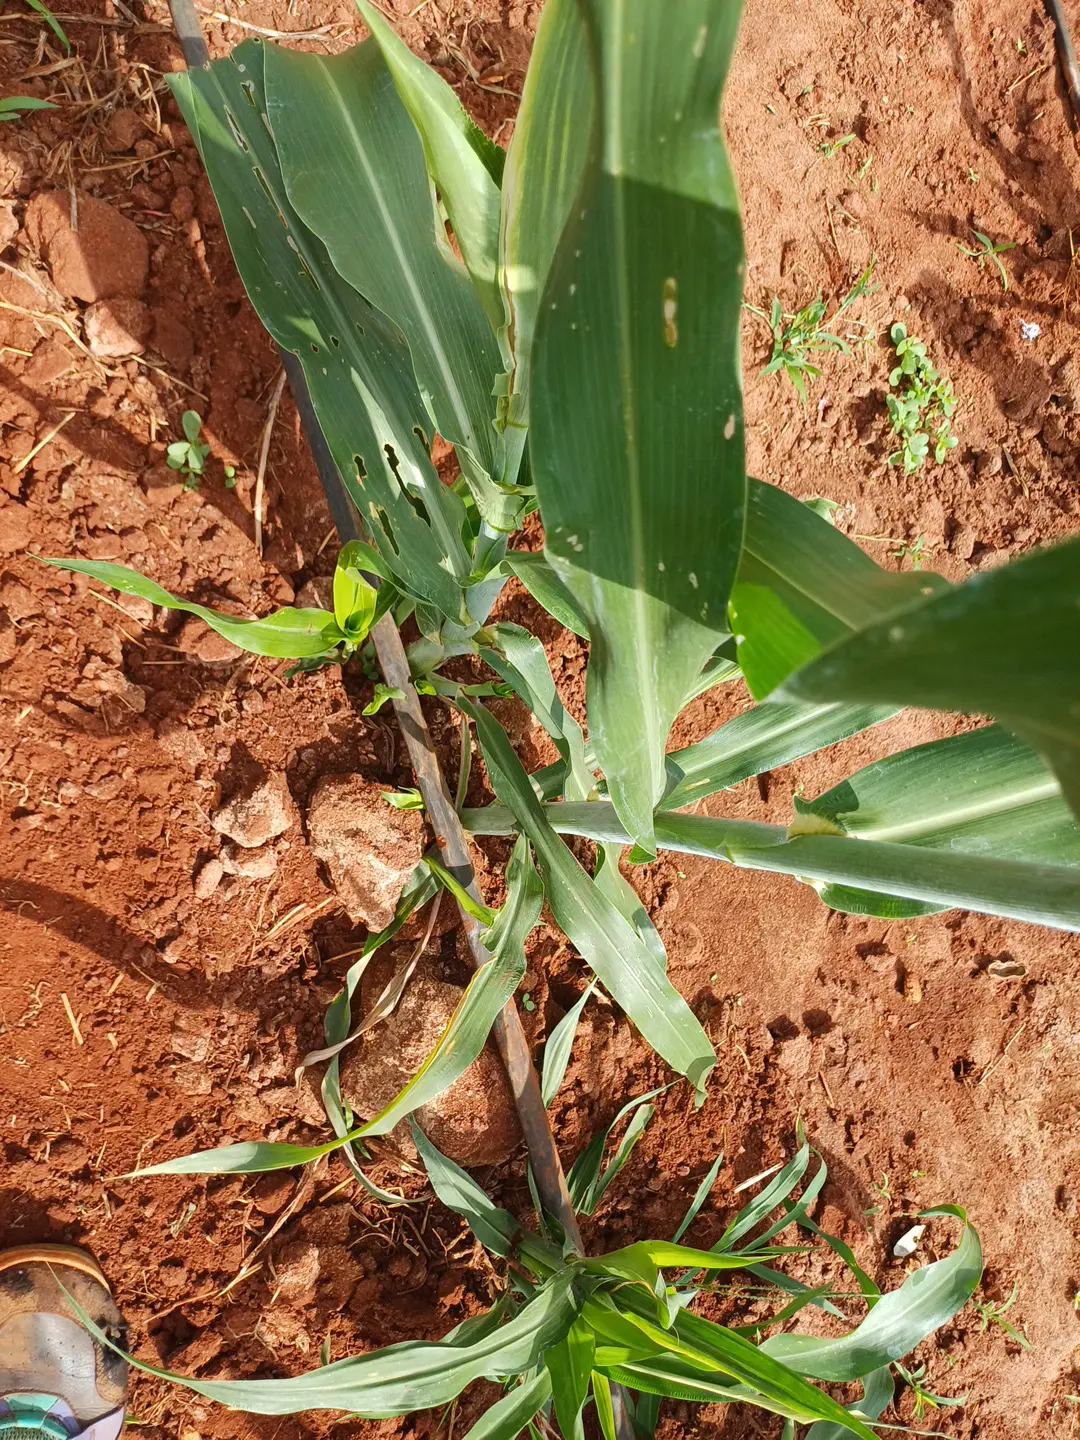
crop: sorghum
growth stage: elongation stem
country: Kenya
